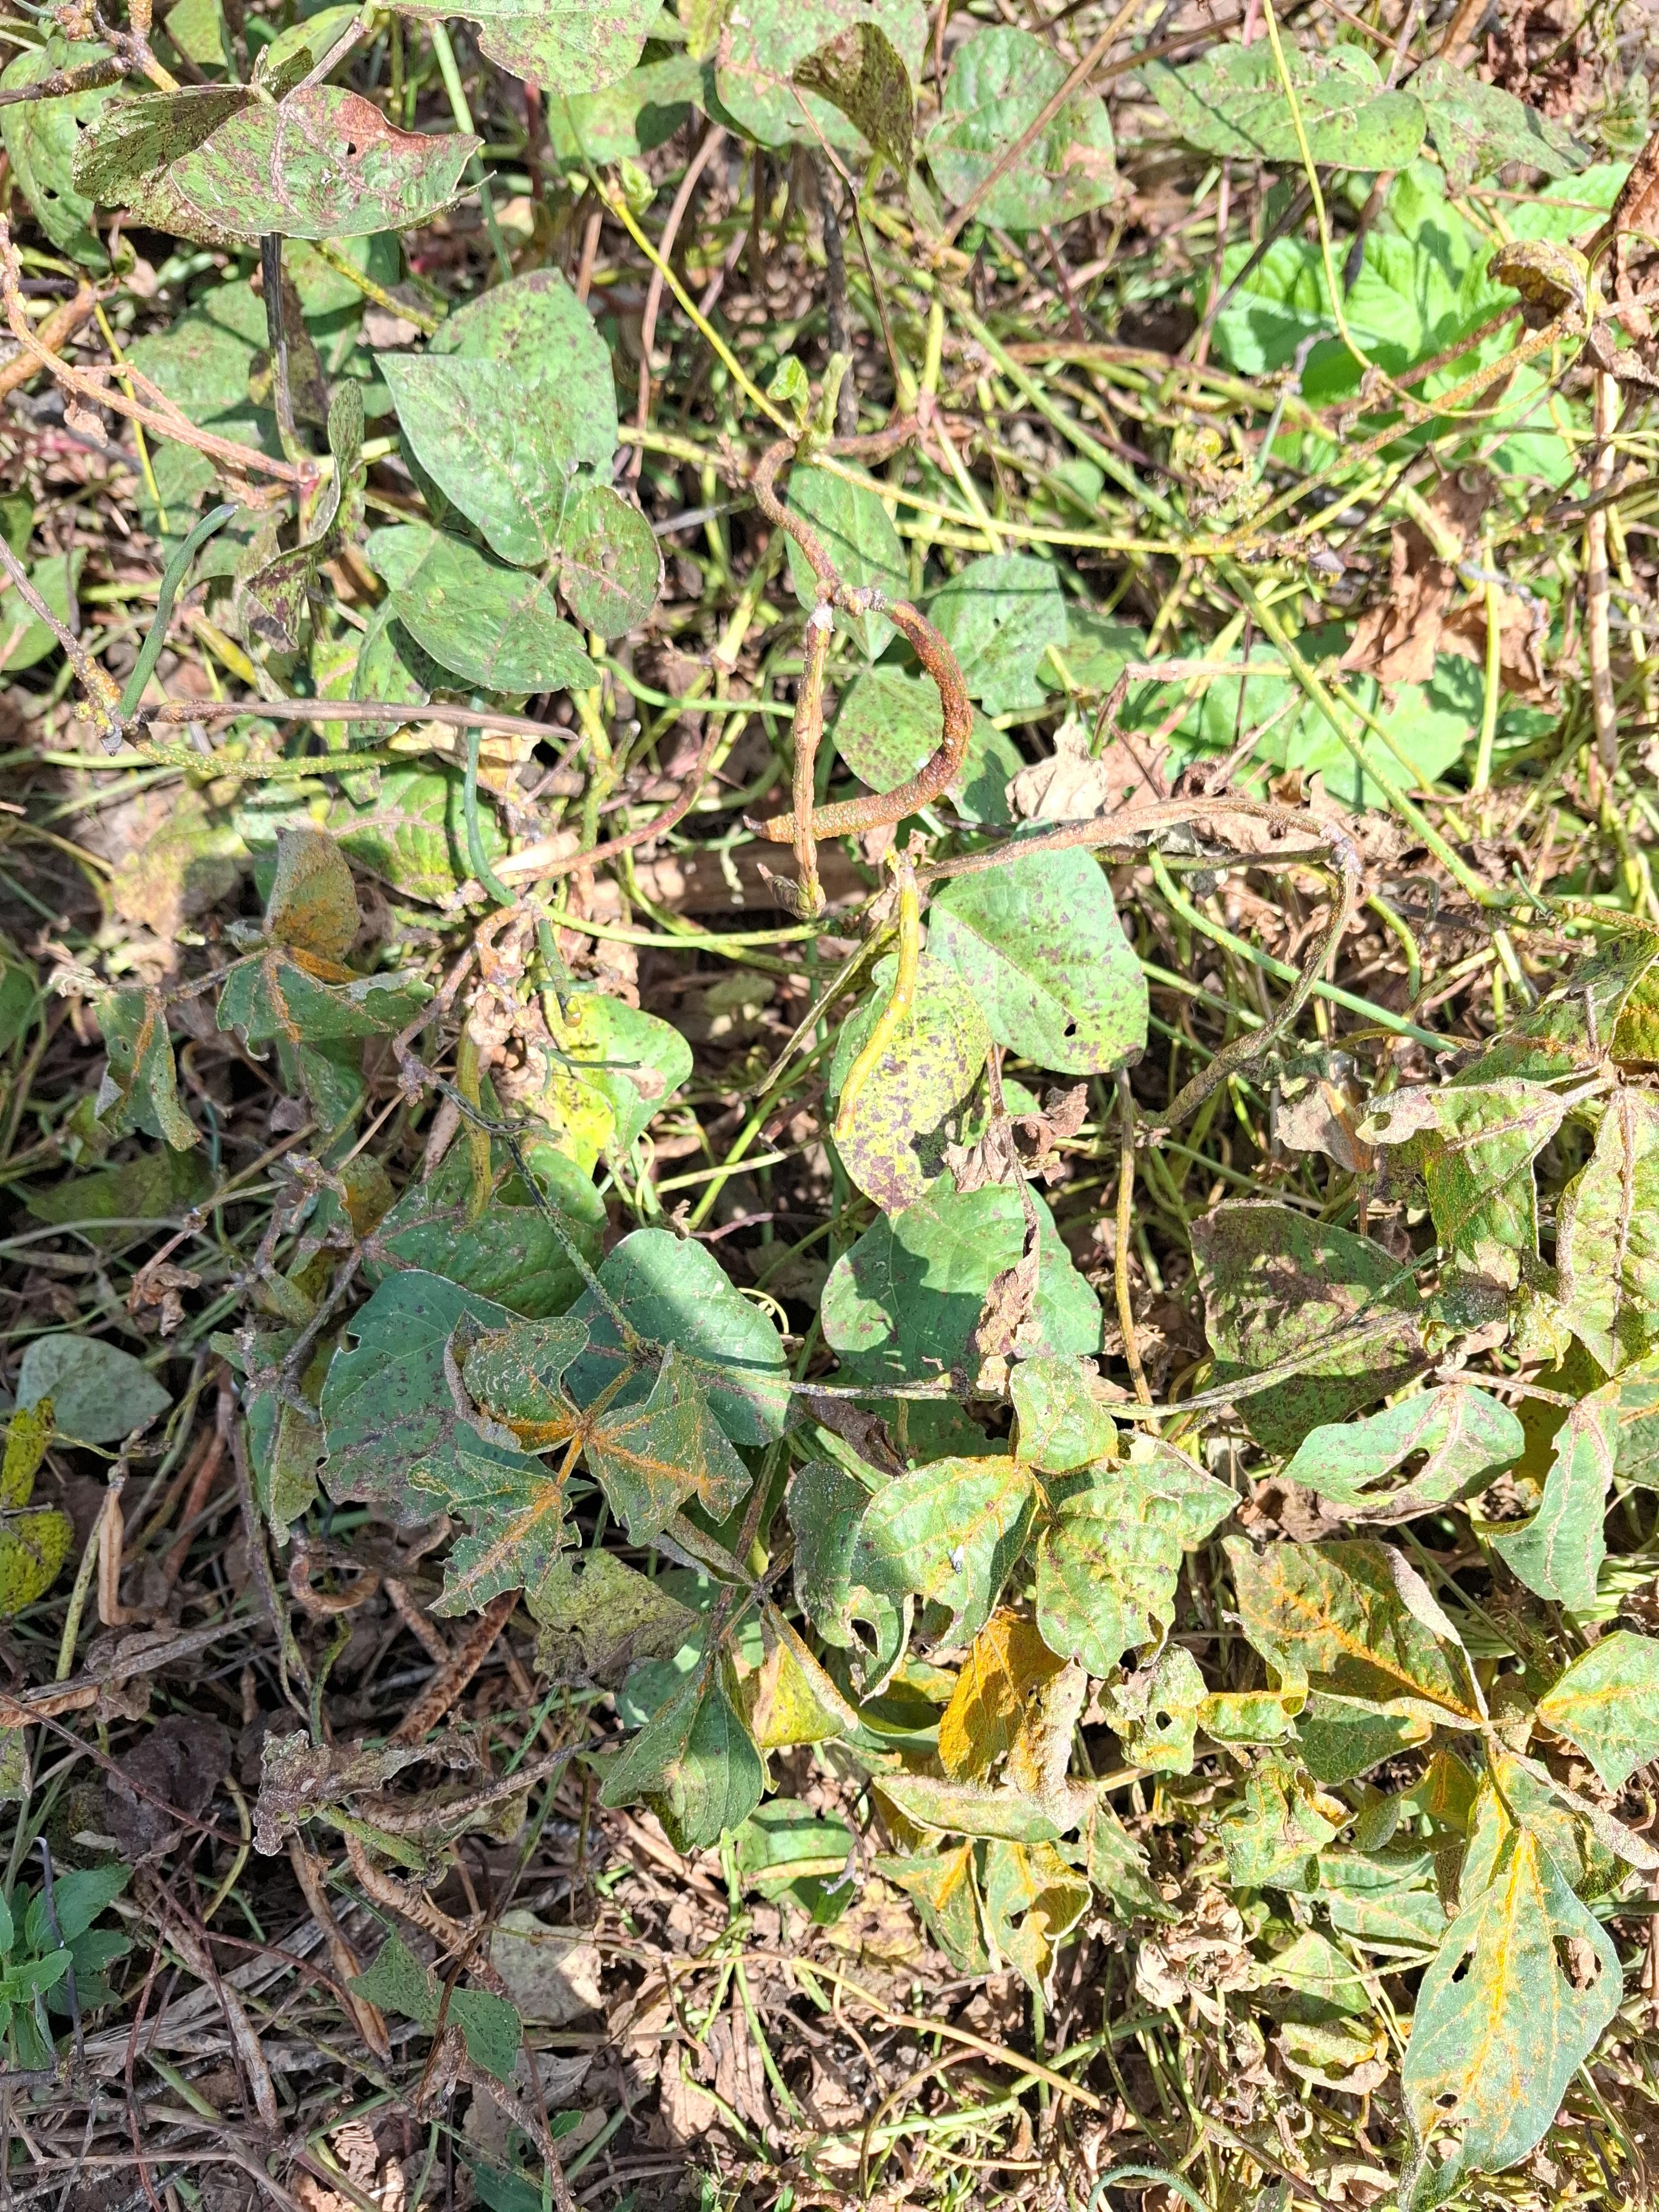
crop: cowpea
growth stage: development pod
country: Tanzania
